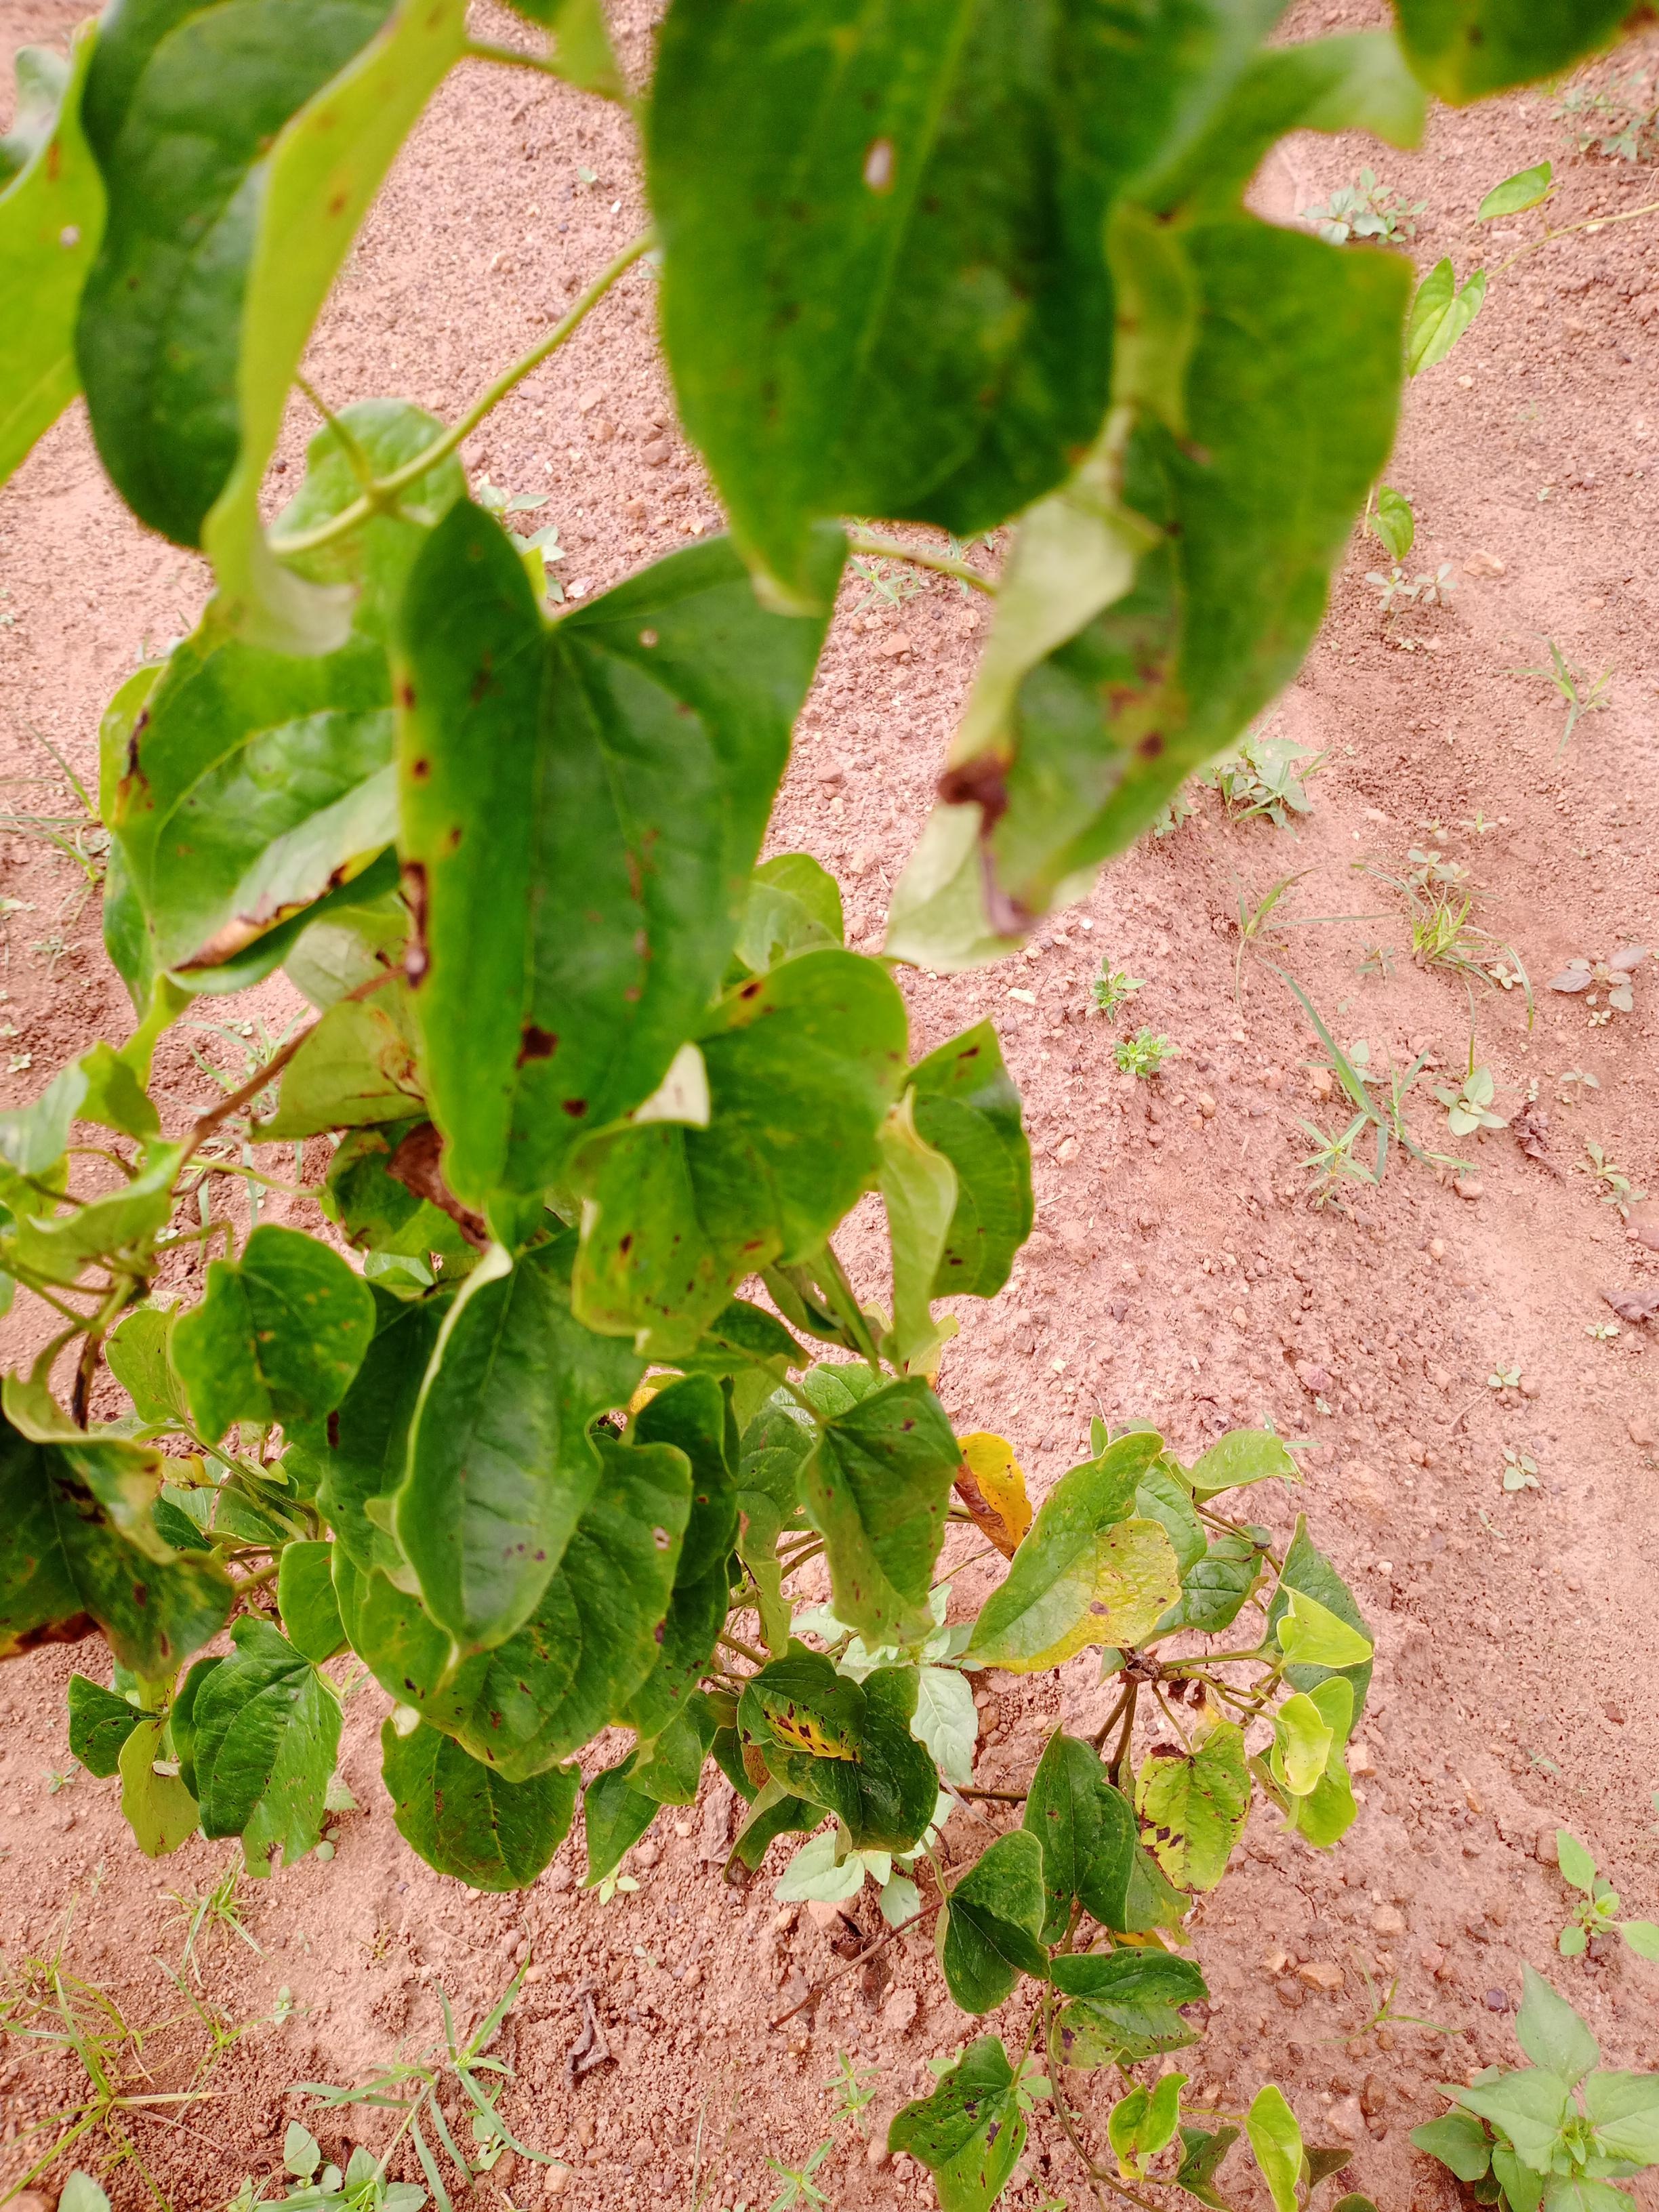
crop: yam
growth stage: vegetative
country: Nigeria
